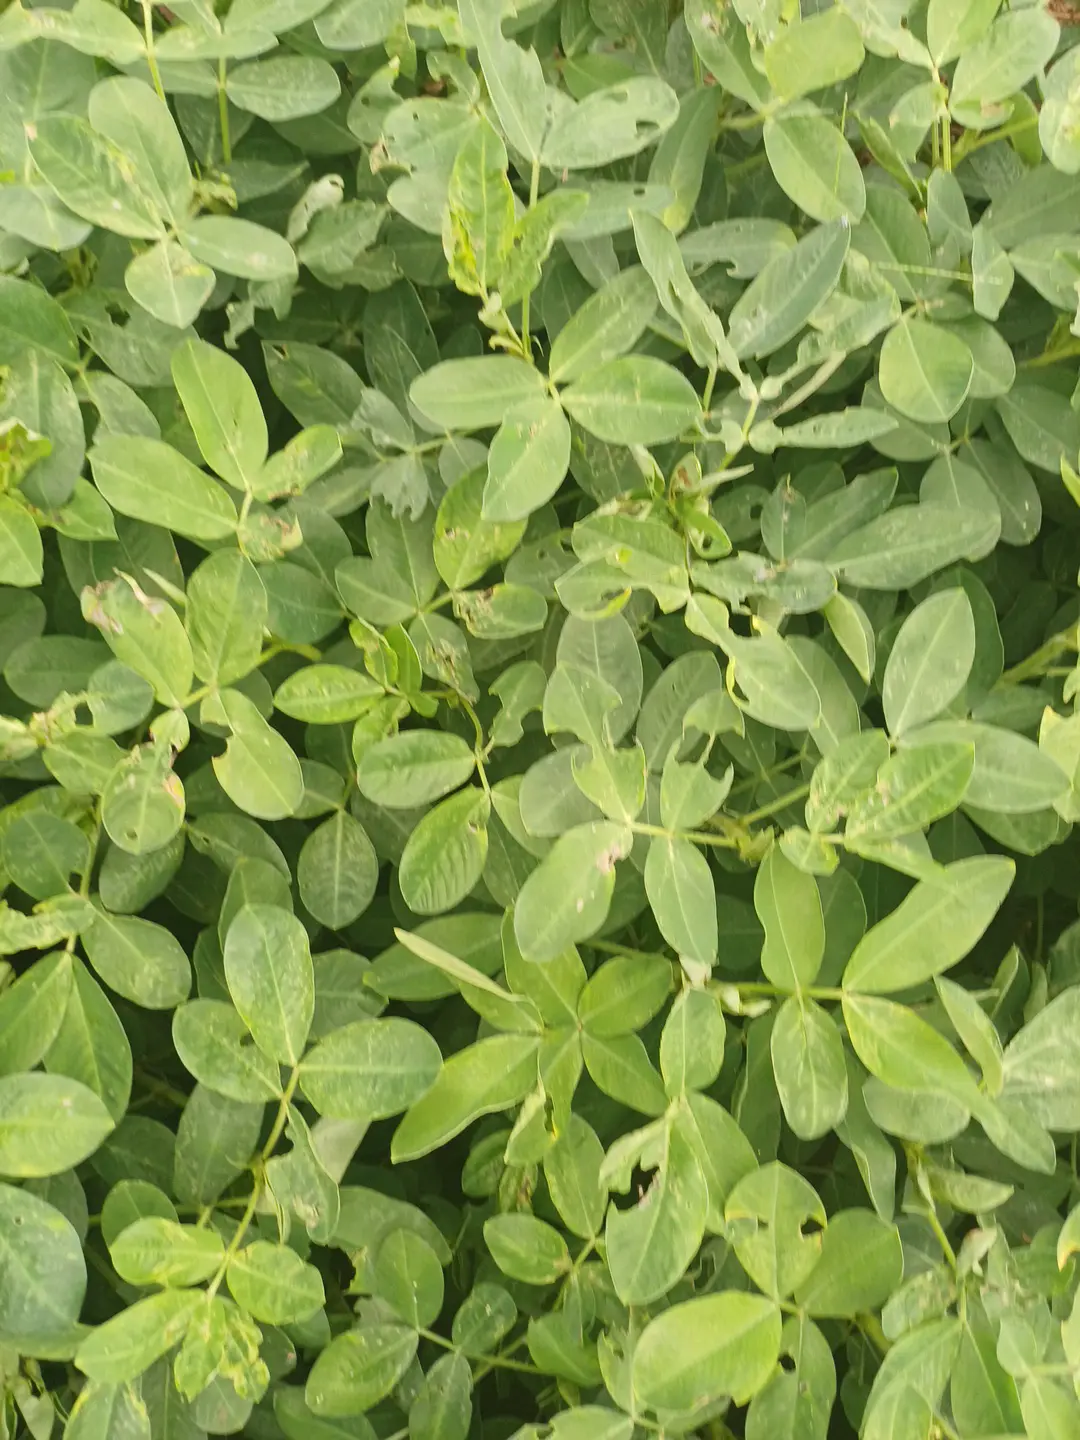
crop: groundnut
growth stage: pegging
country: Kenya
